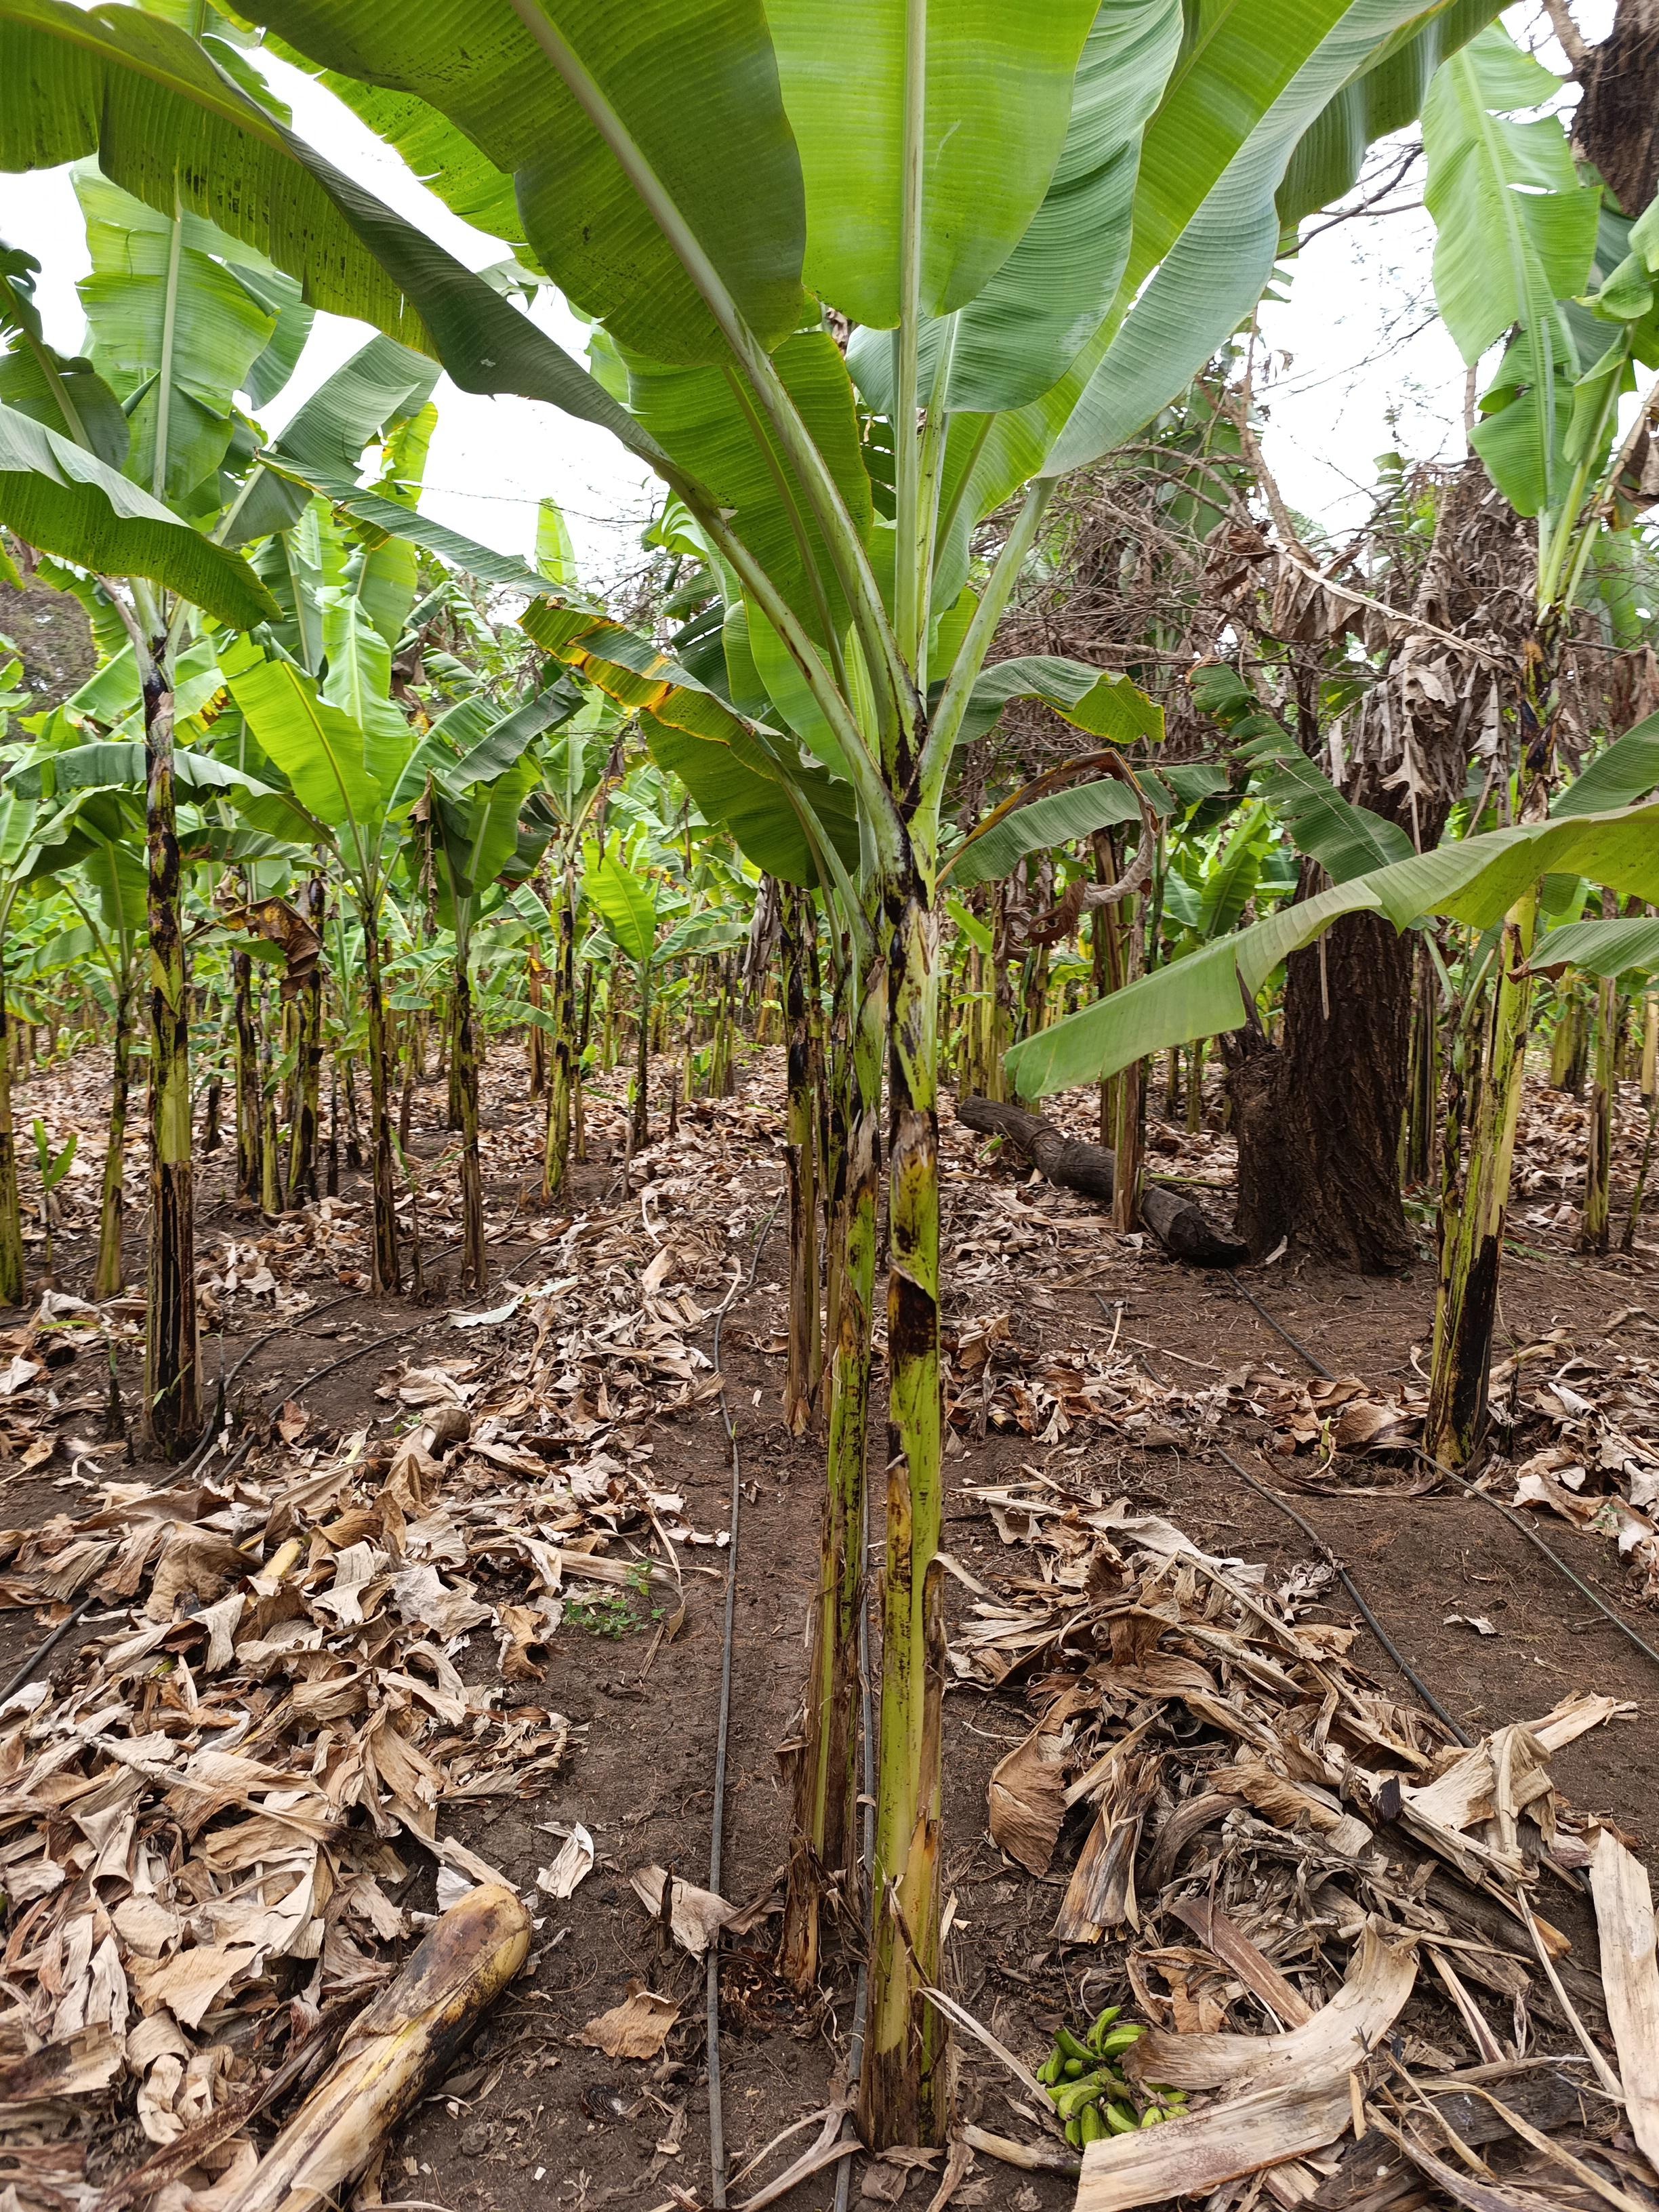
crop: banana
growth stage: vegetative
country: Tanzania
